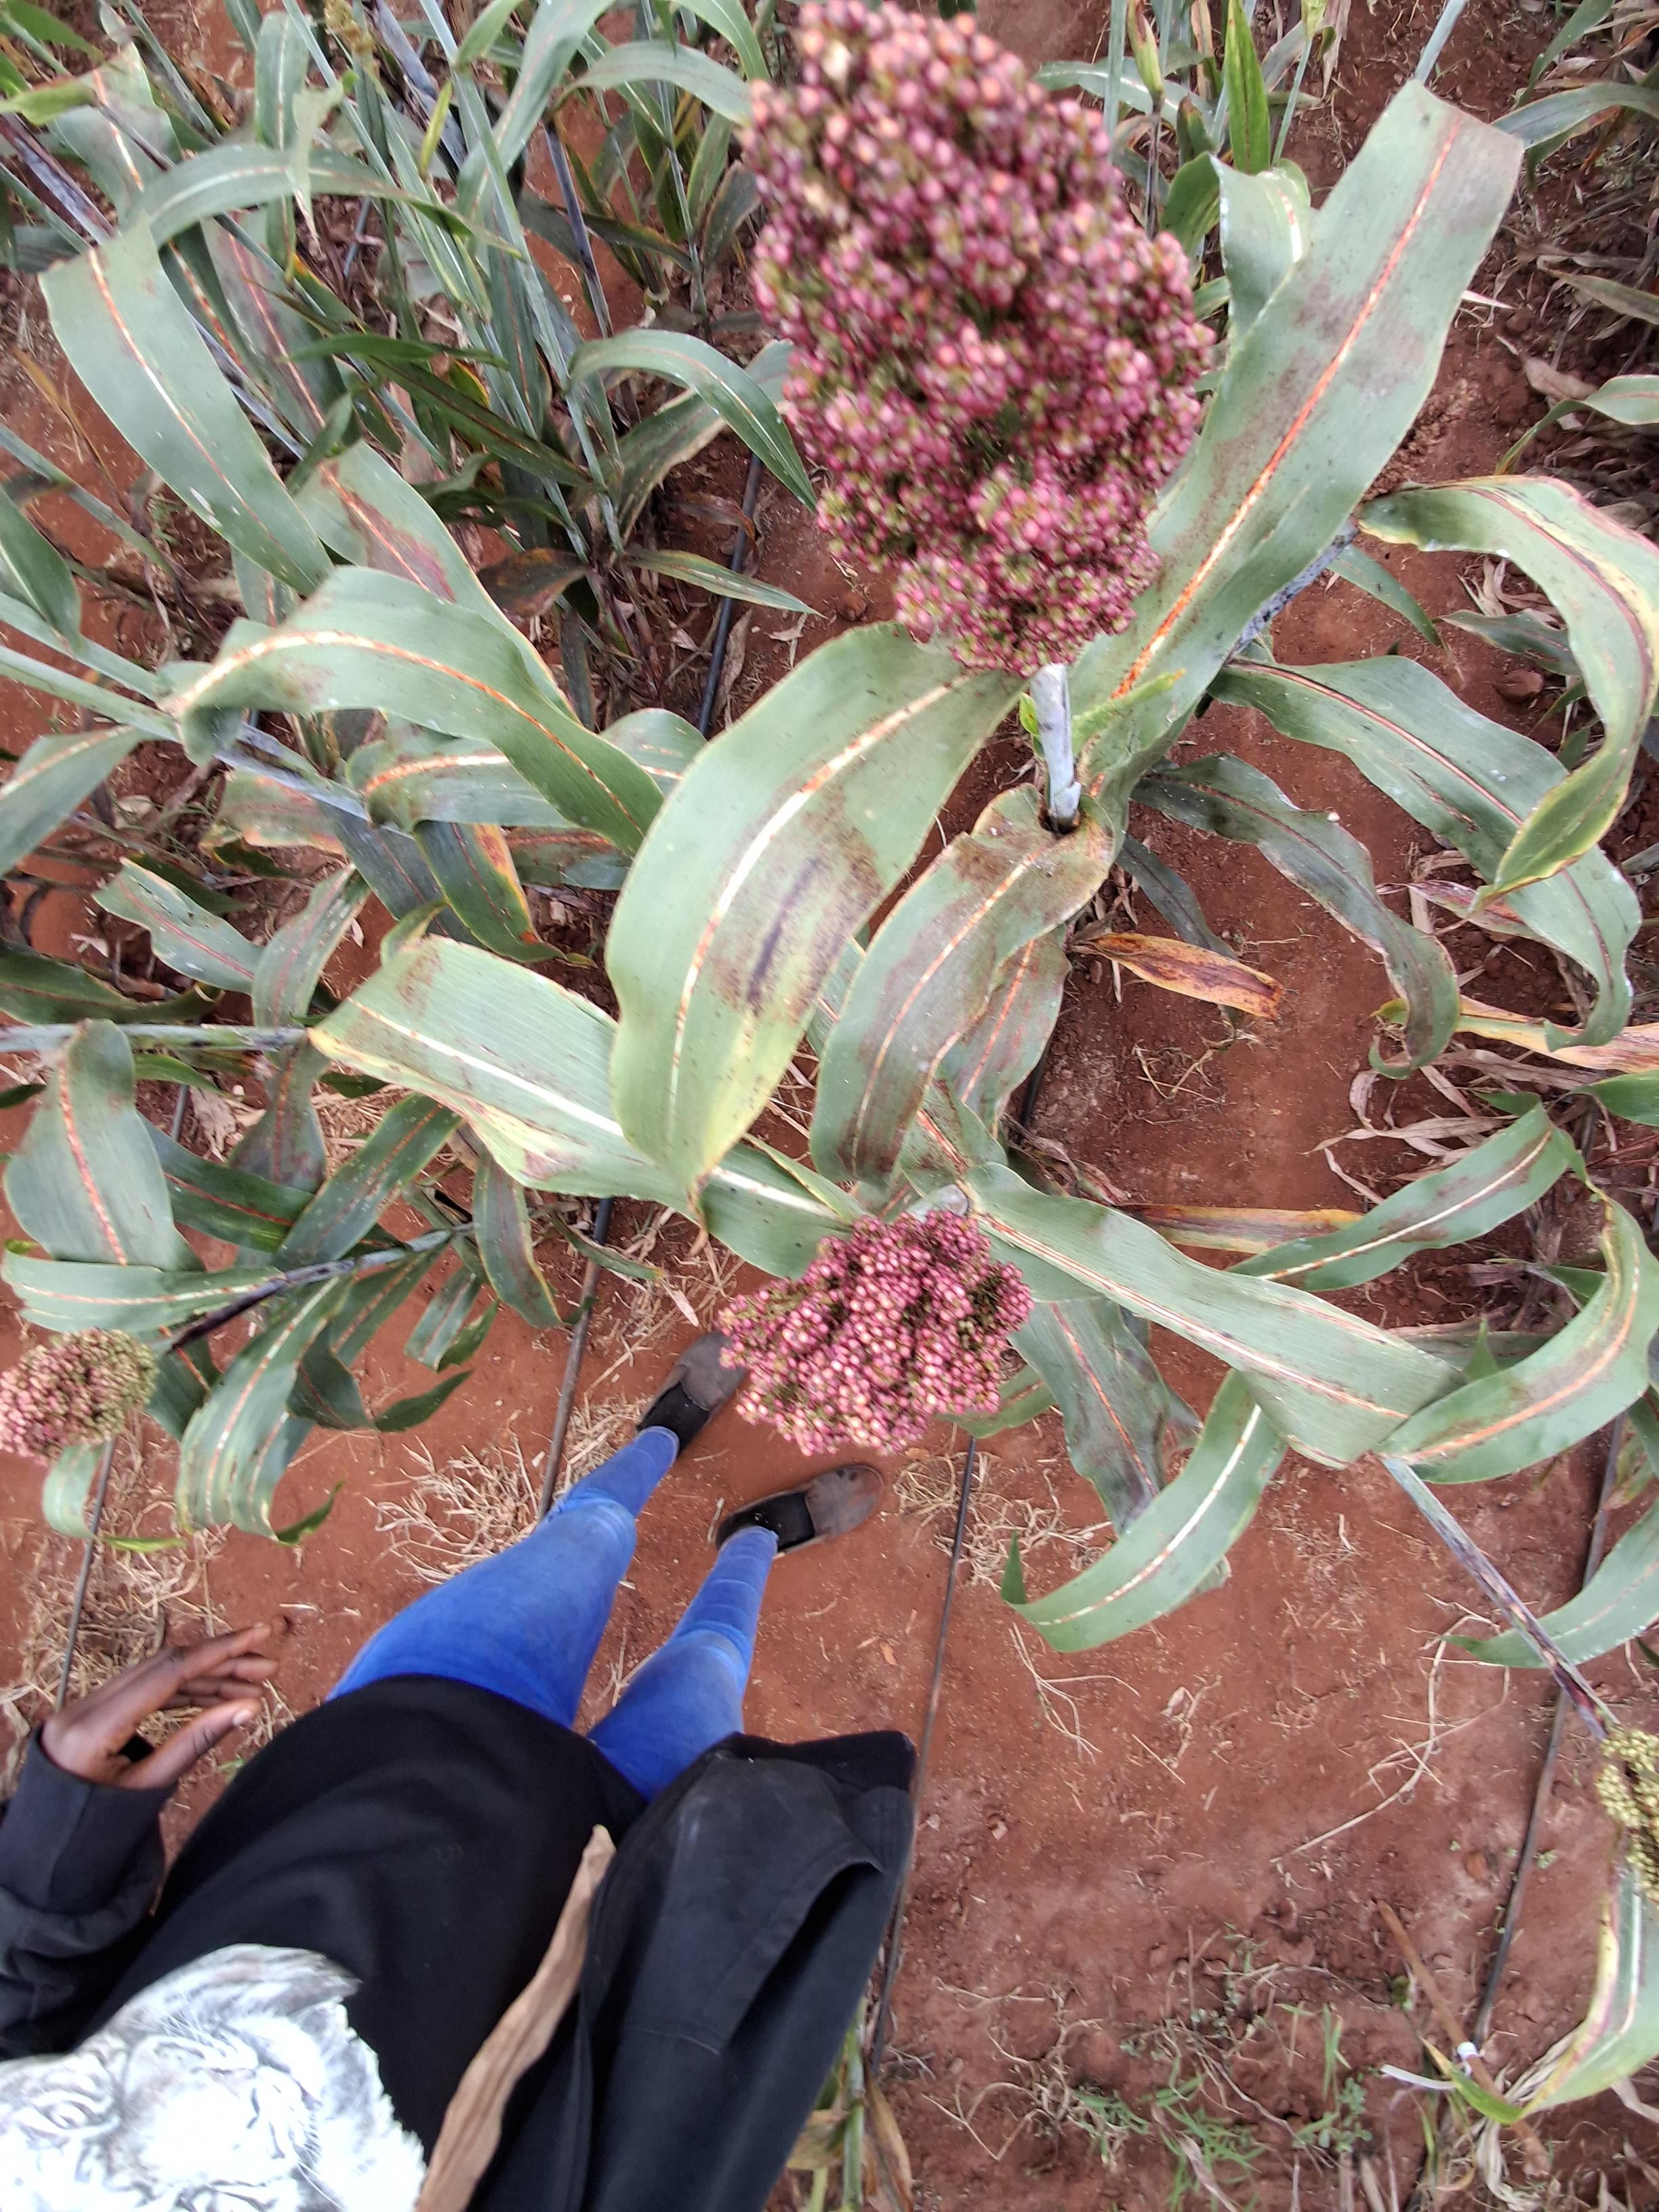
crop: sorghum
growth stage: filling grain
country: Kenya
